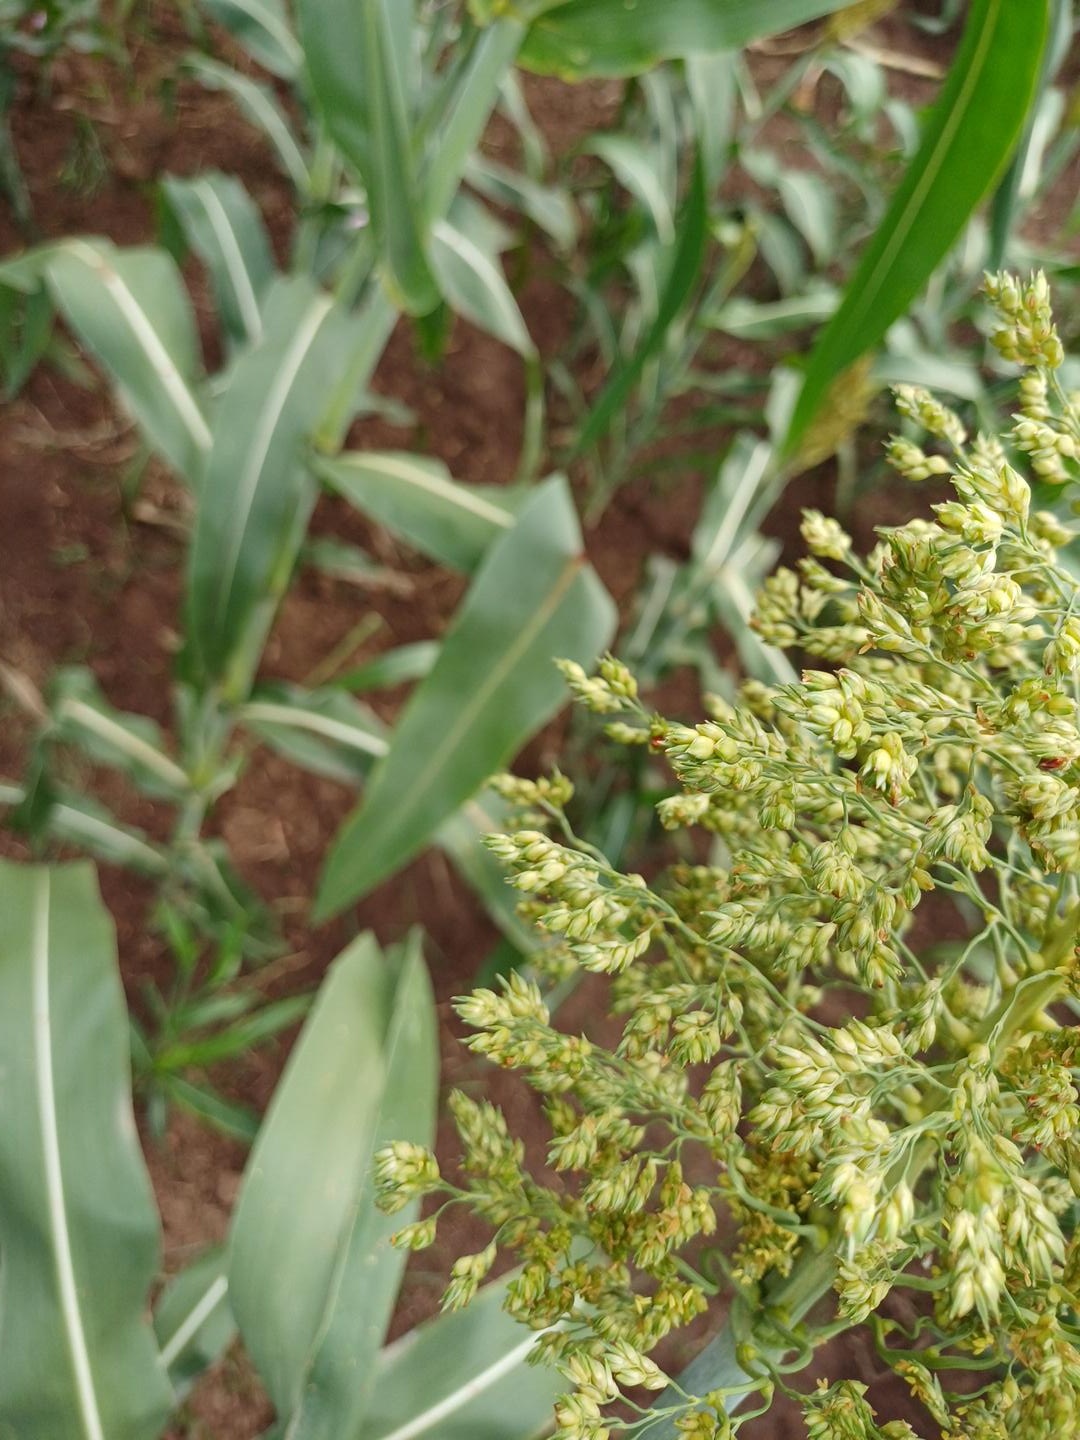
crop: sorghum
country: Kenya
